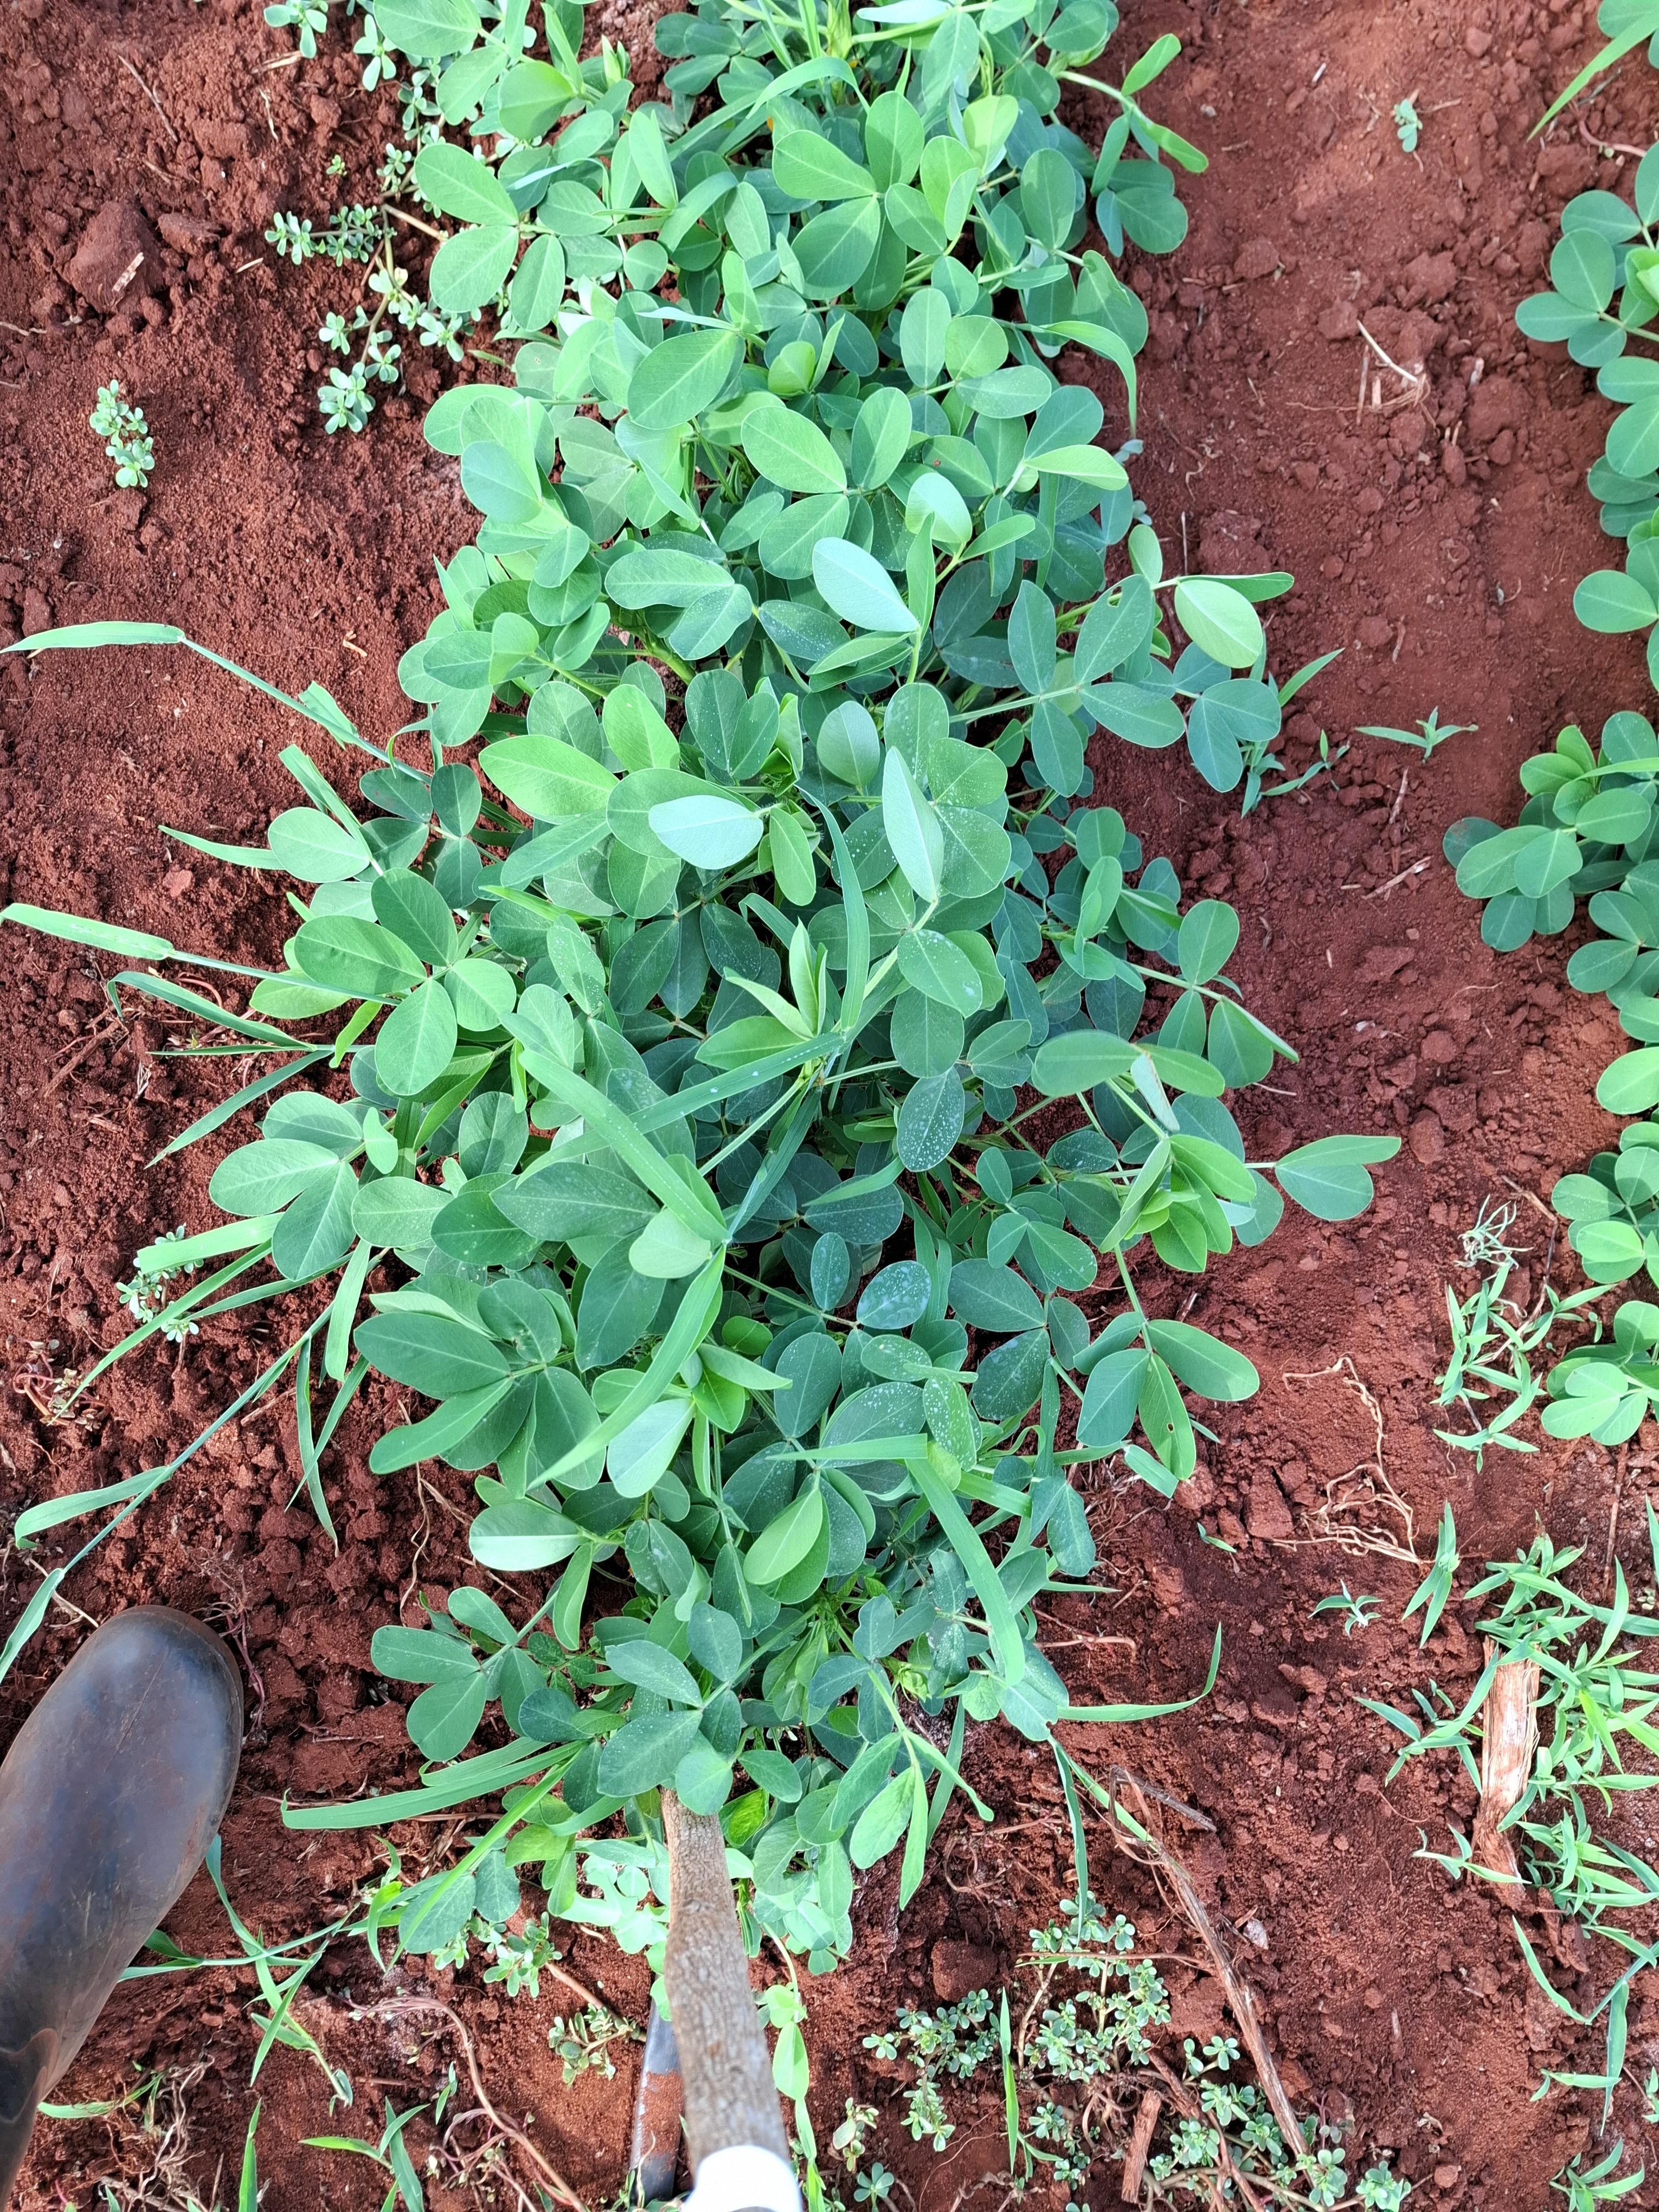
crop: groundnut
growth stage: flowering
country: Kenya
